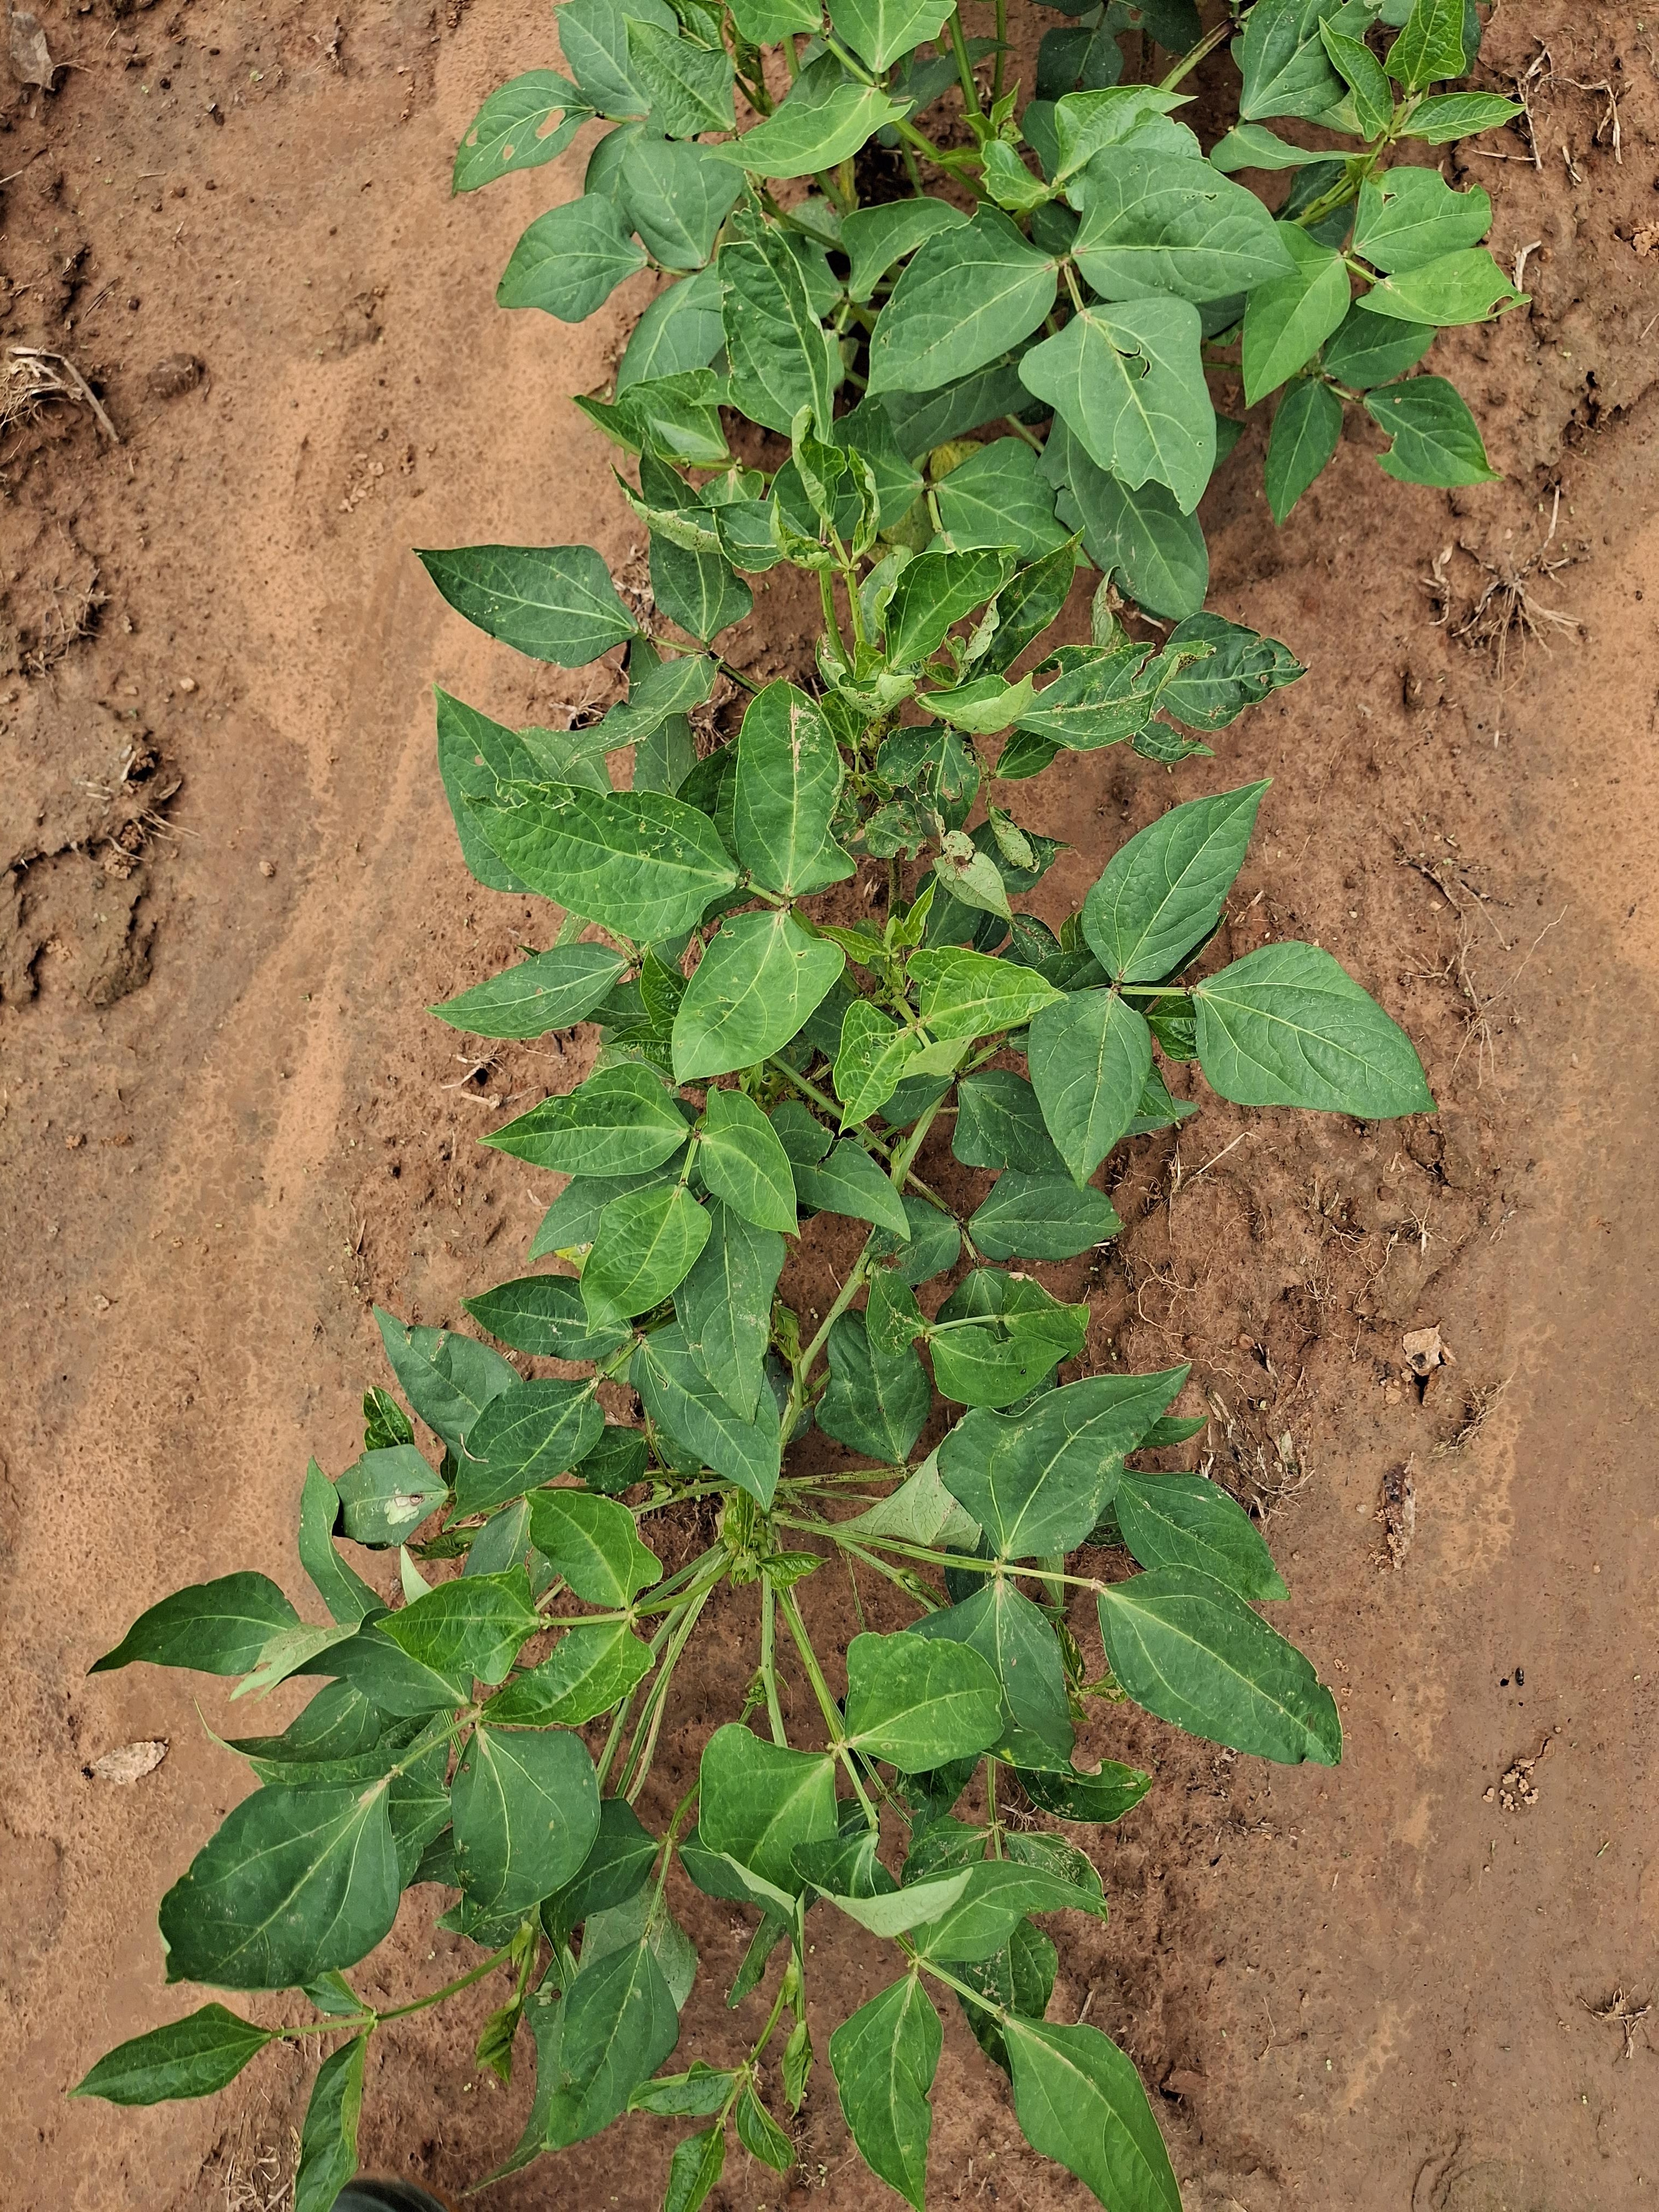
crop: cowpea
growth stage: vegetative
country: Nigeria
